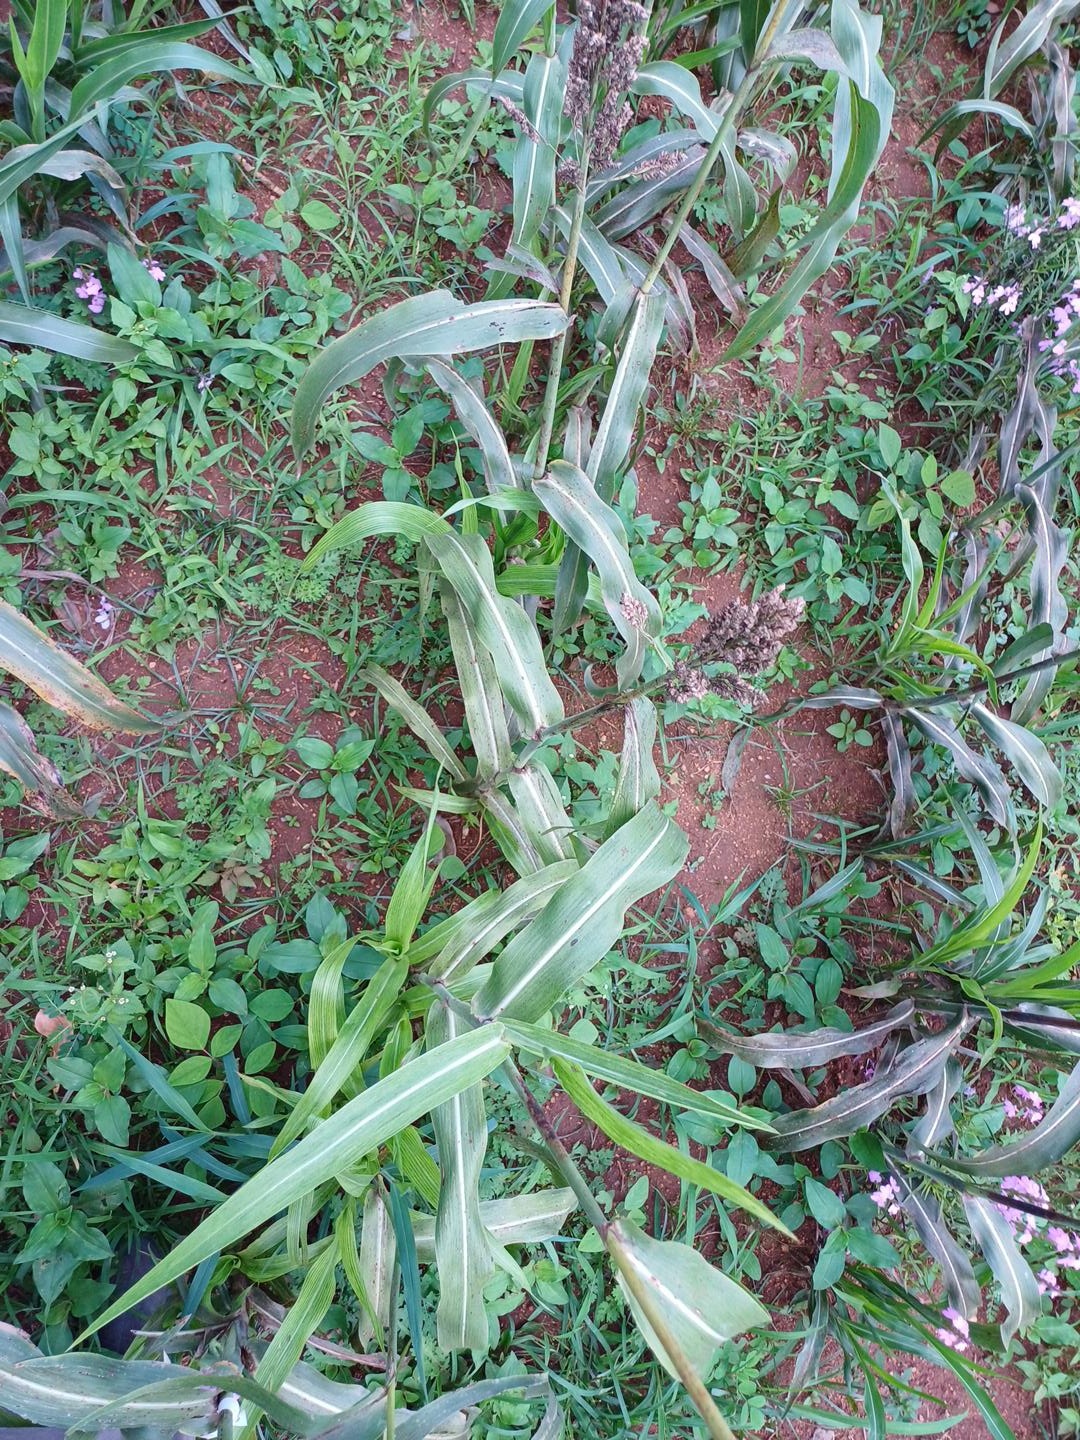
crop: sorghum
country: Kenya
